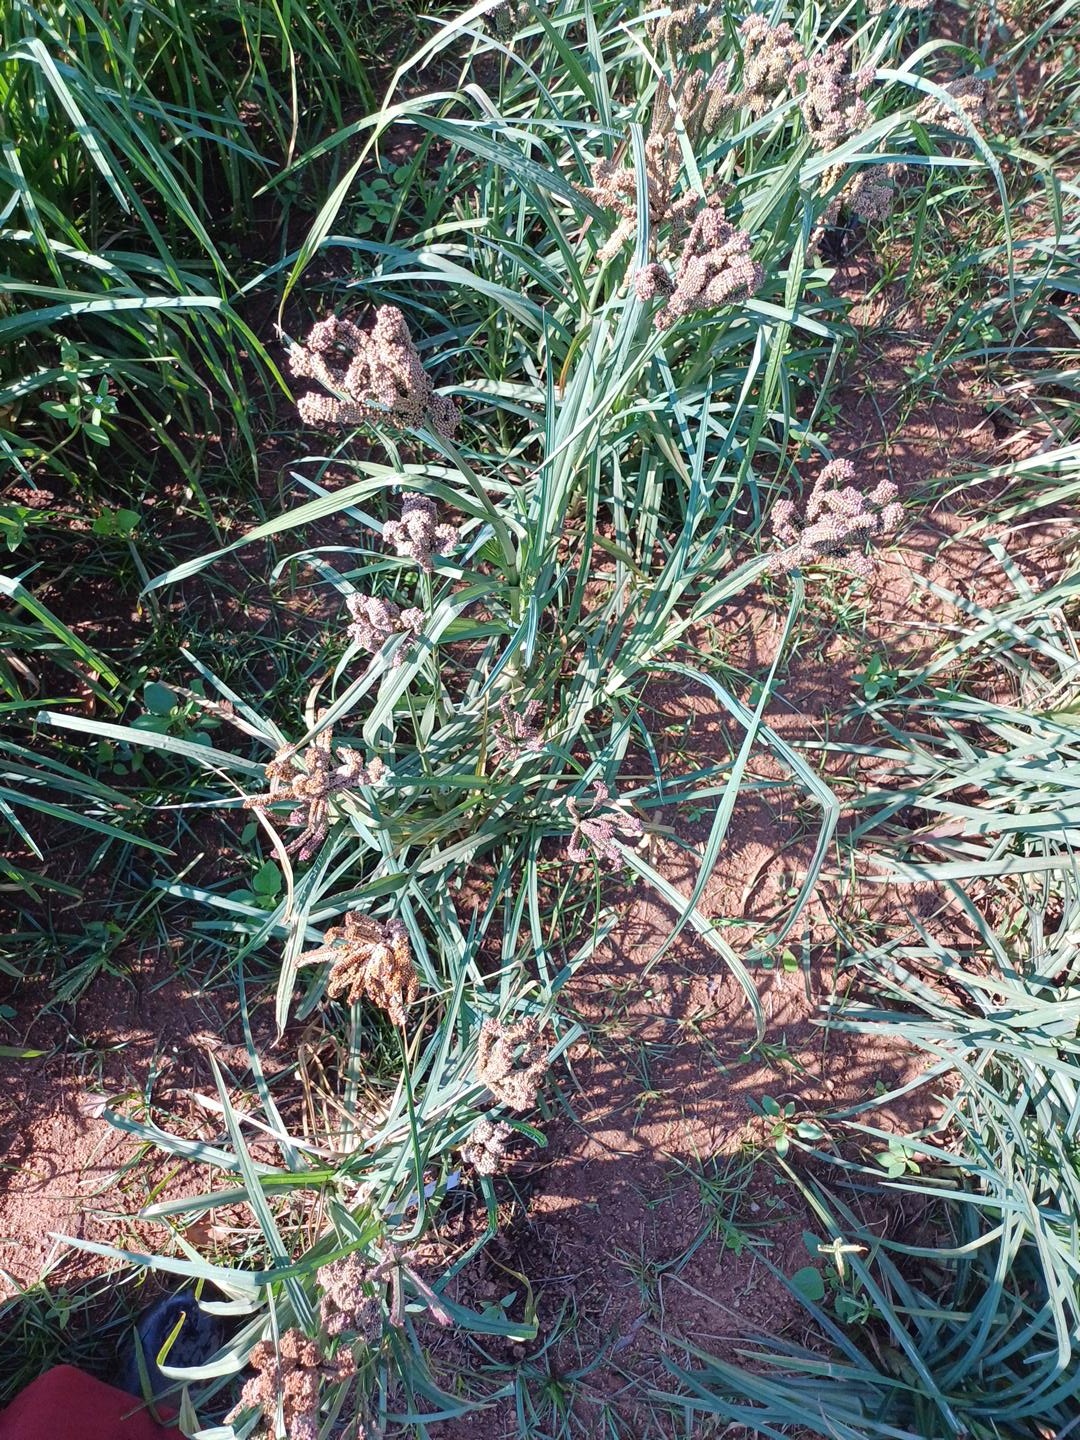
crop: finger millet
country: Kenya
